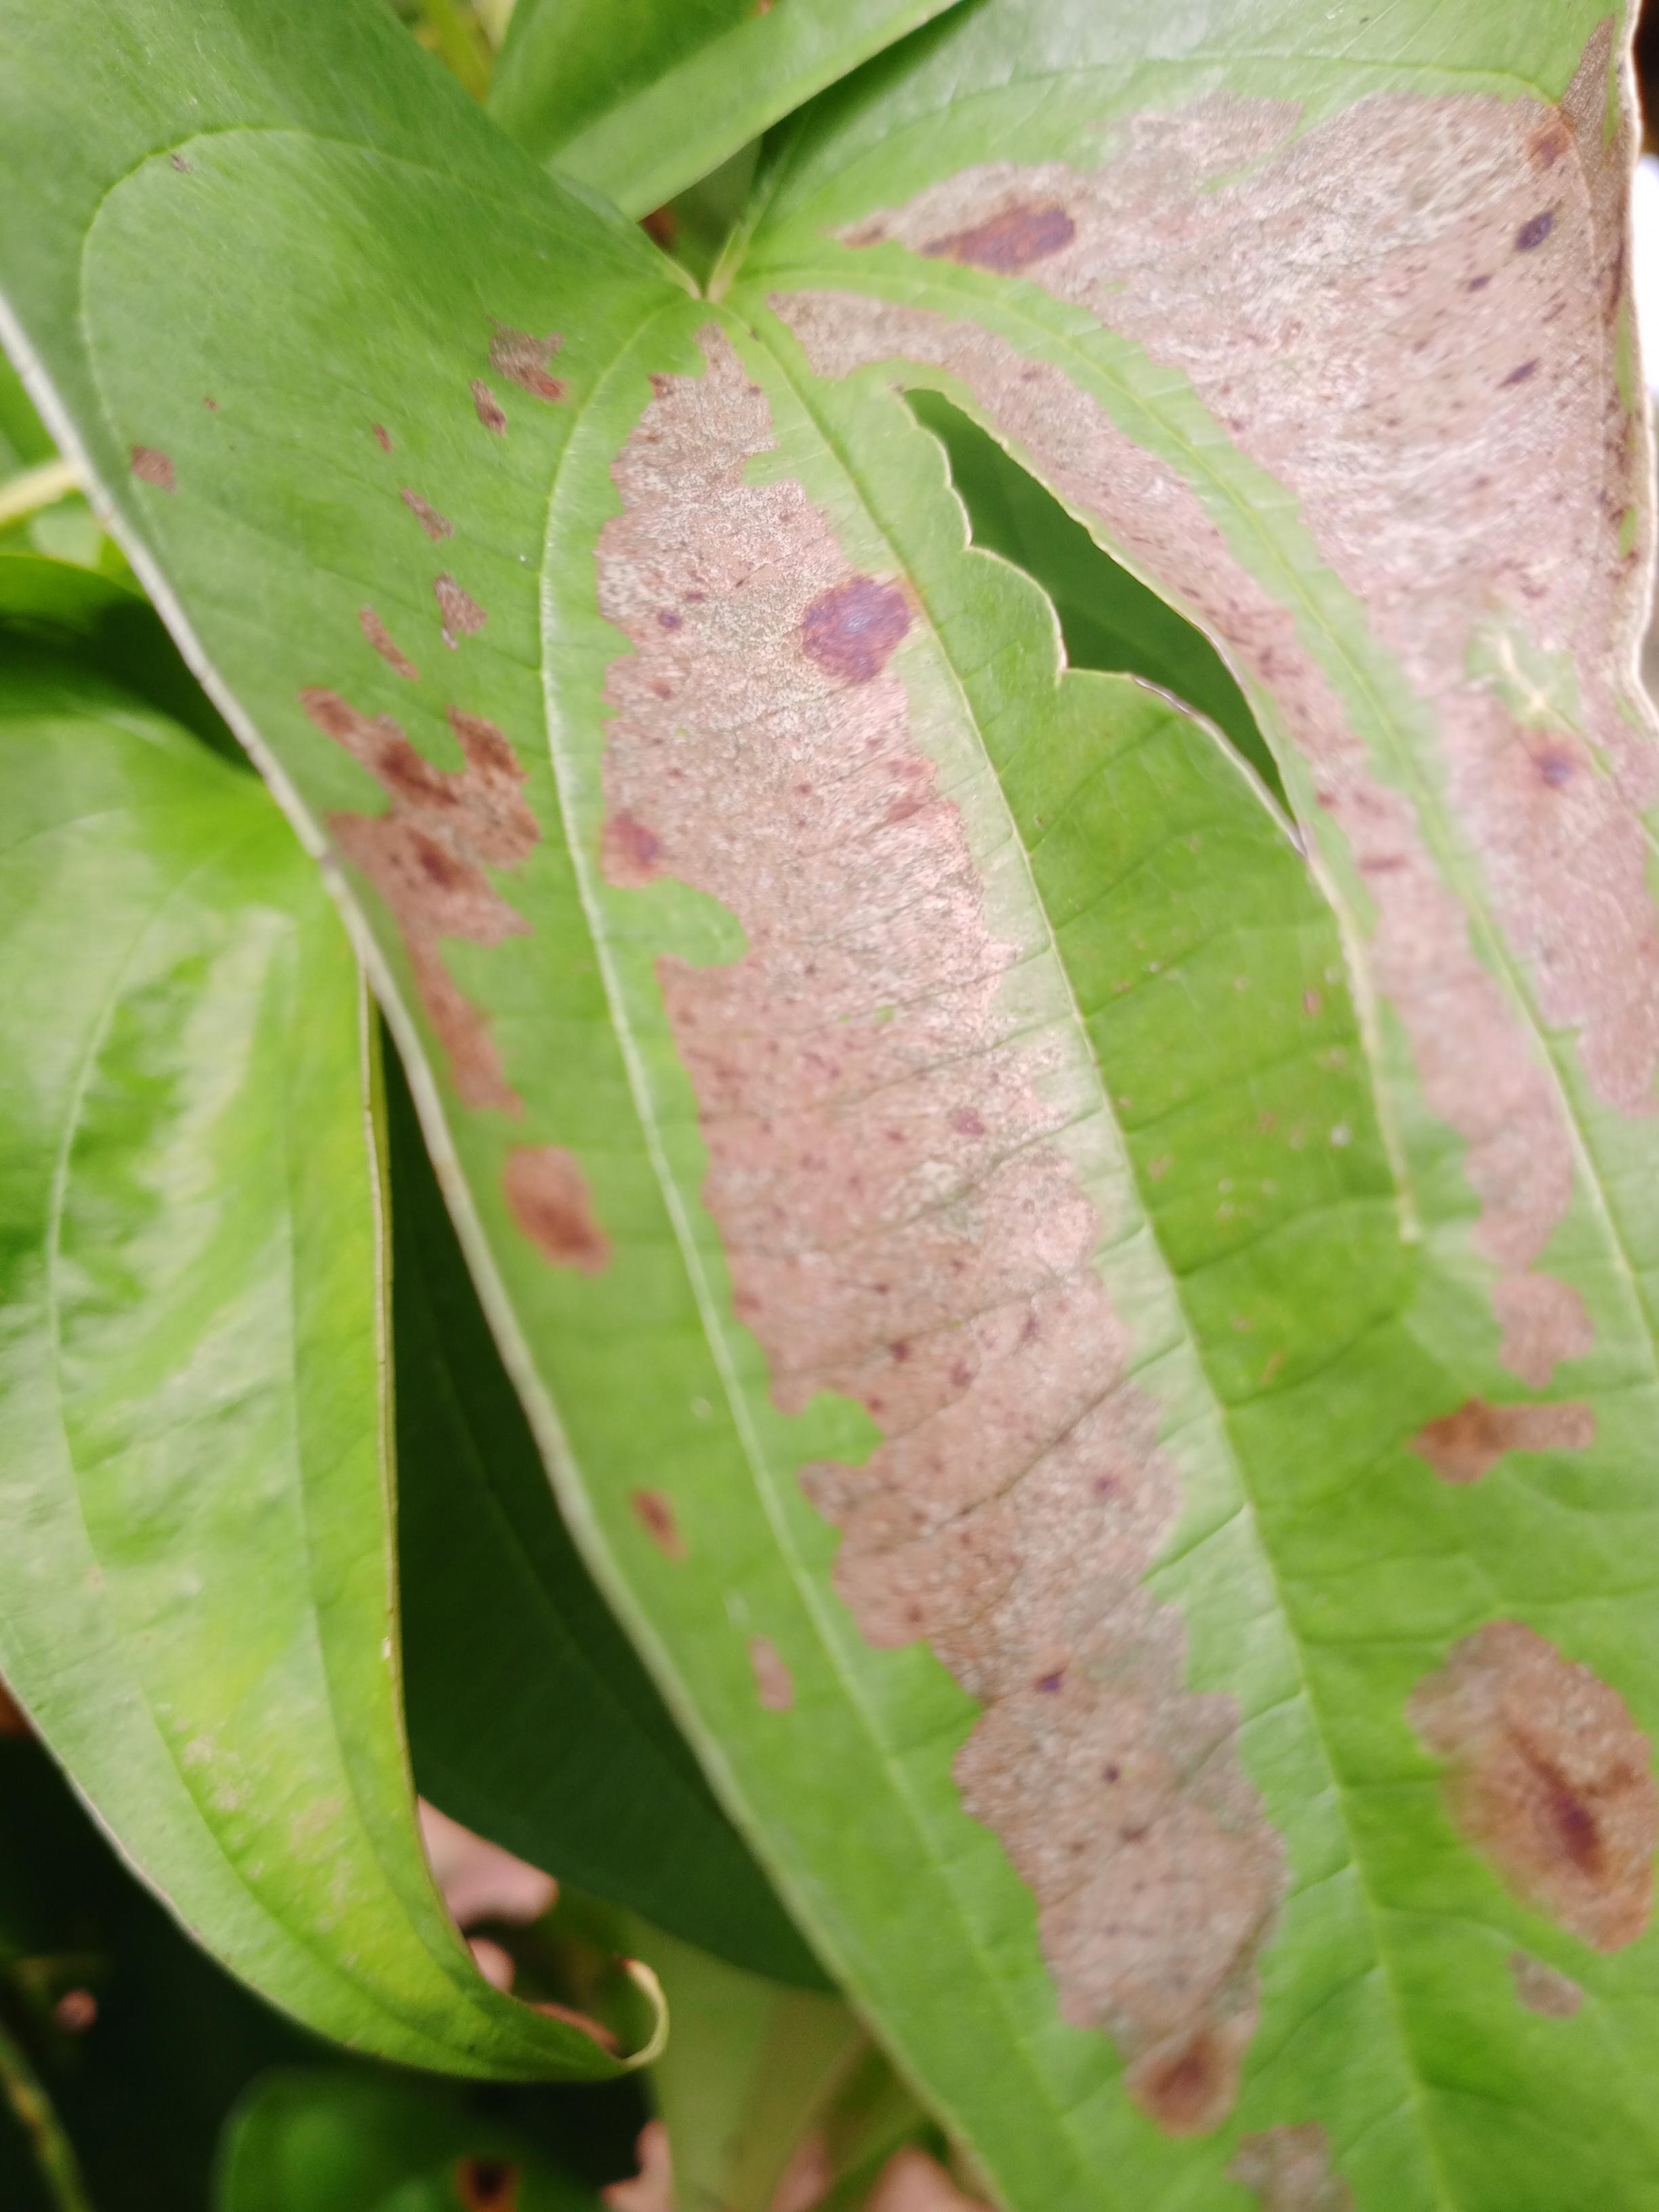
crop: yam
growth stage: vegetative
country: Nigeria
